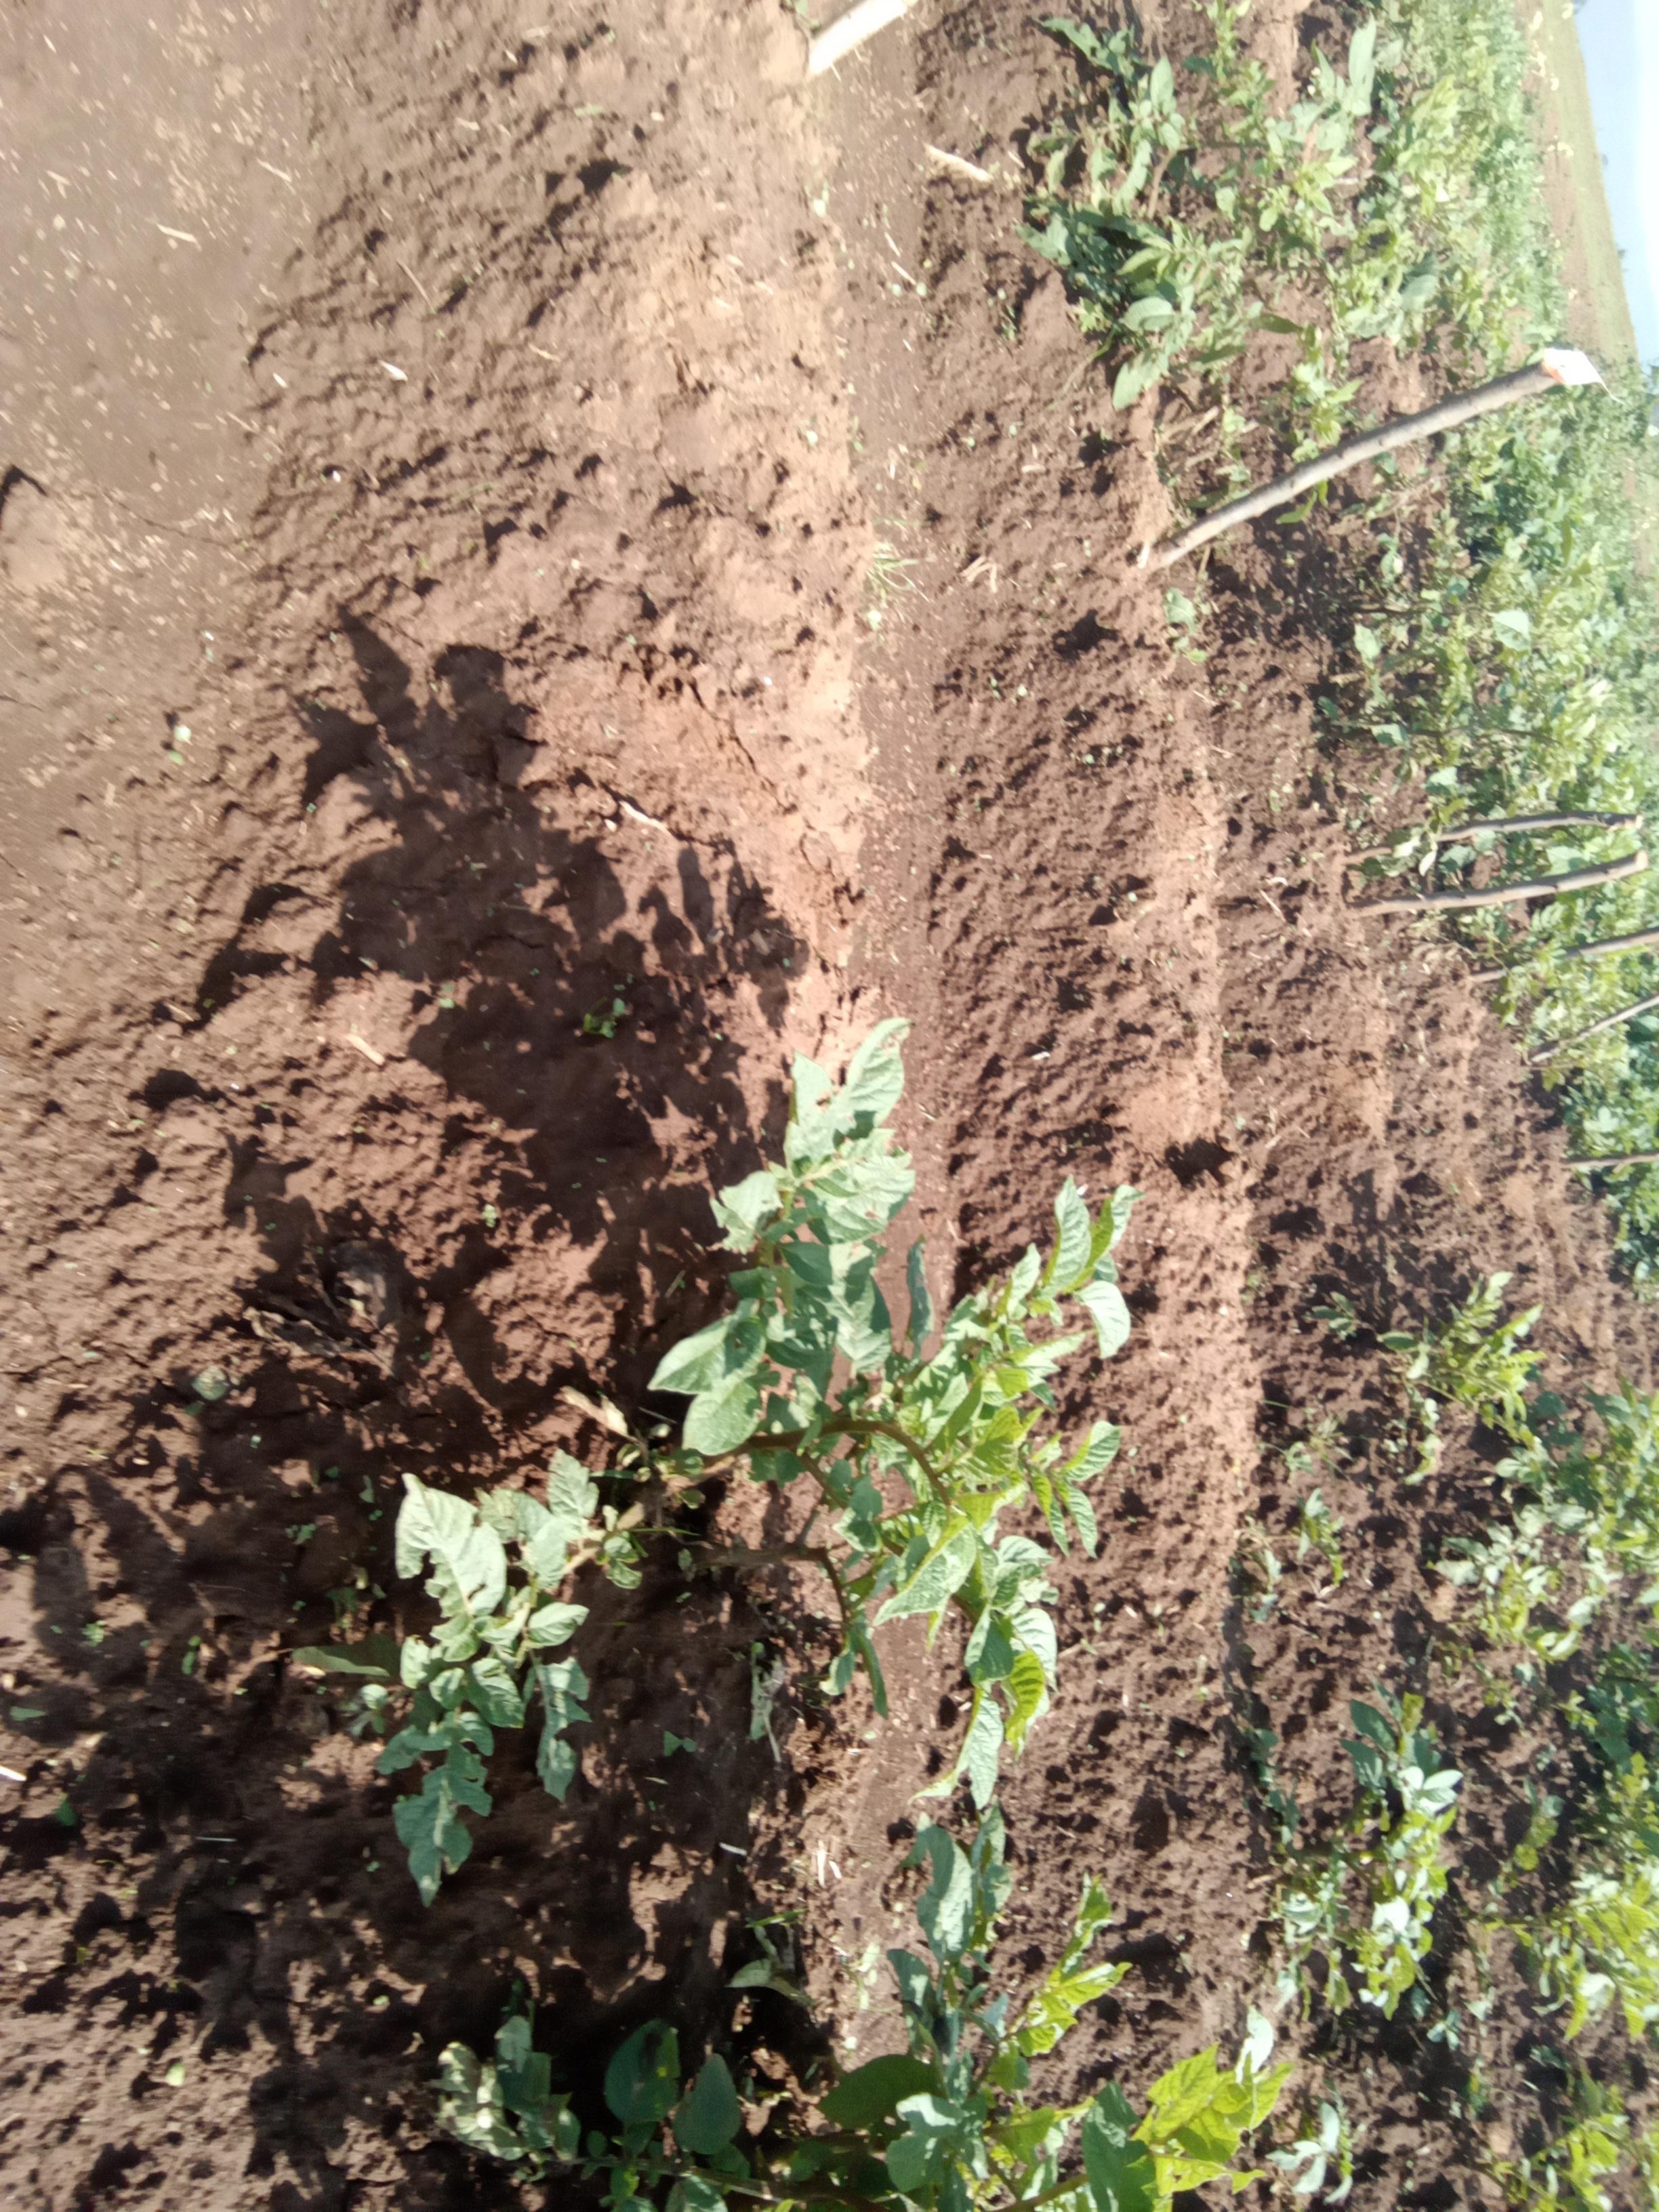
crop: potato
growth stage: emergence
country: Kenya
